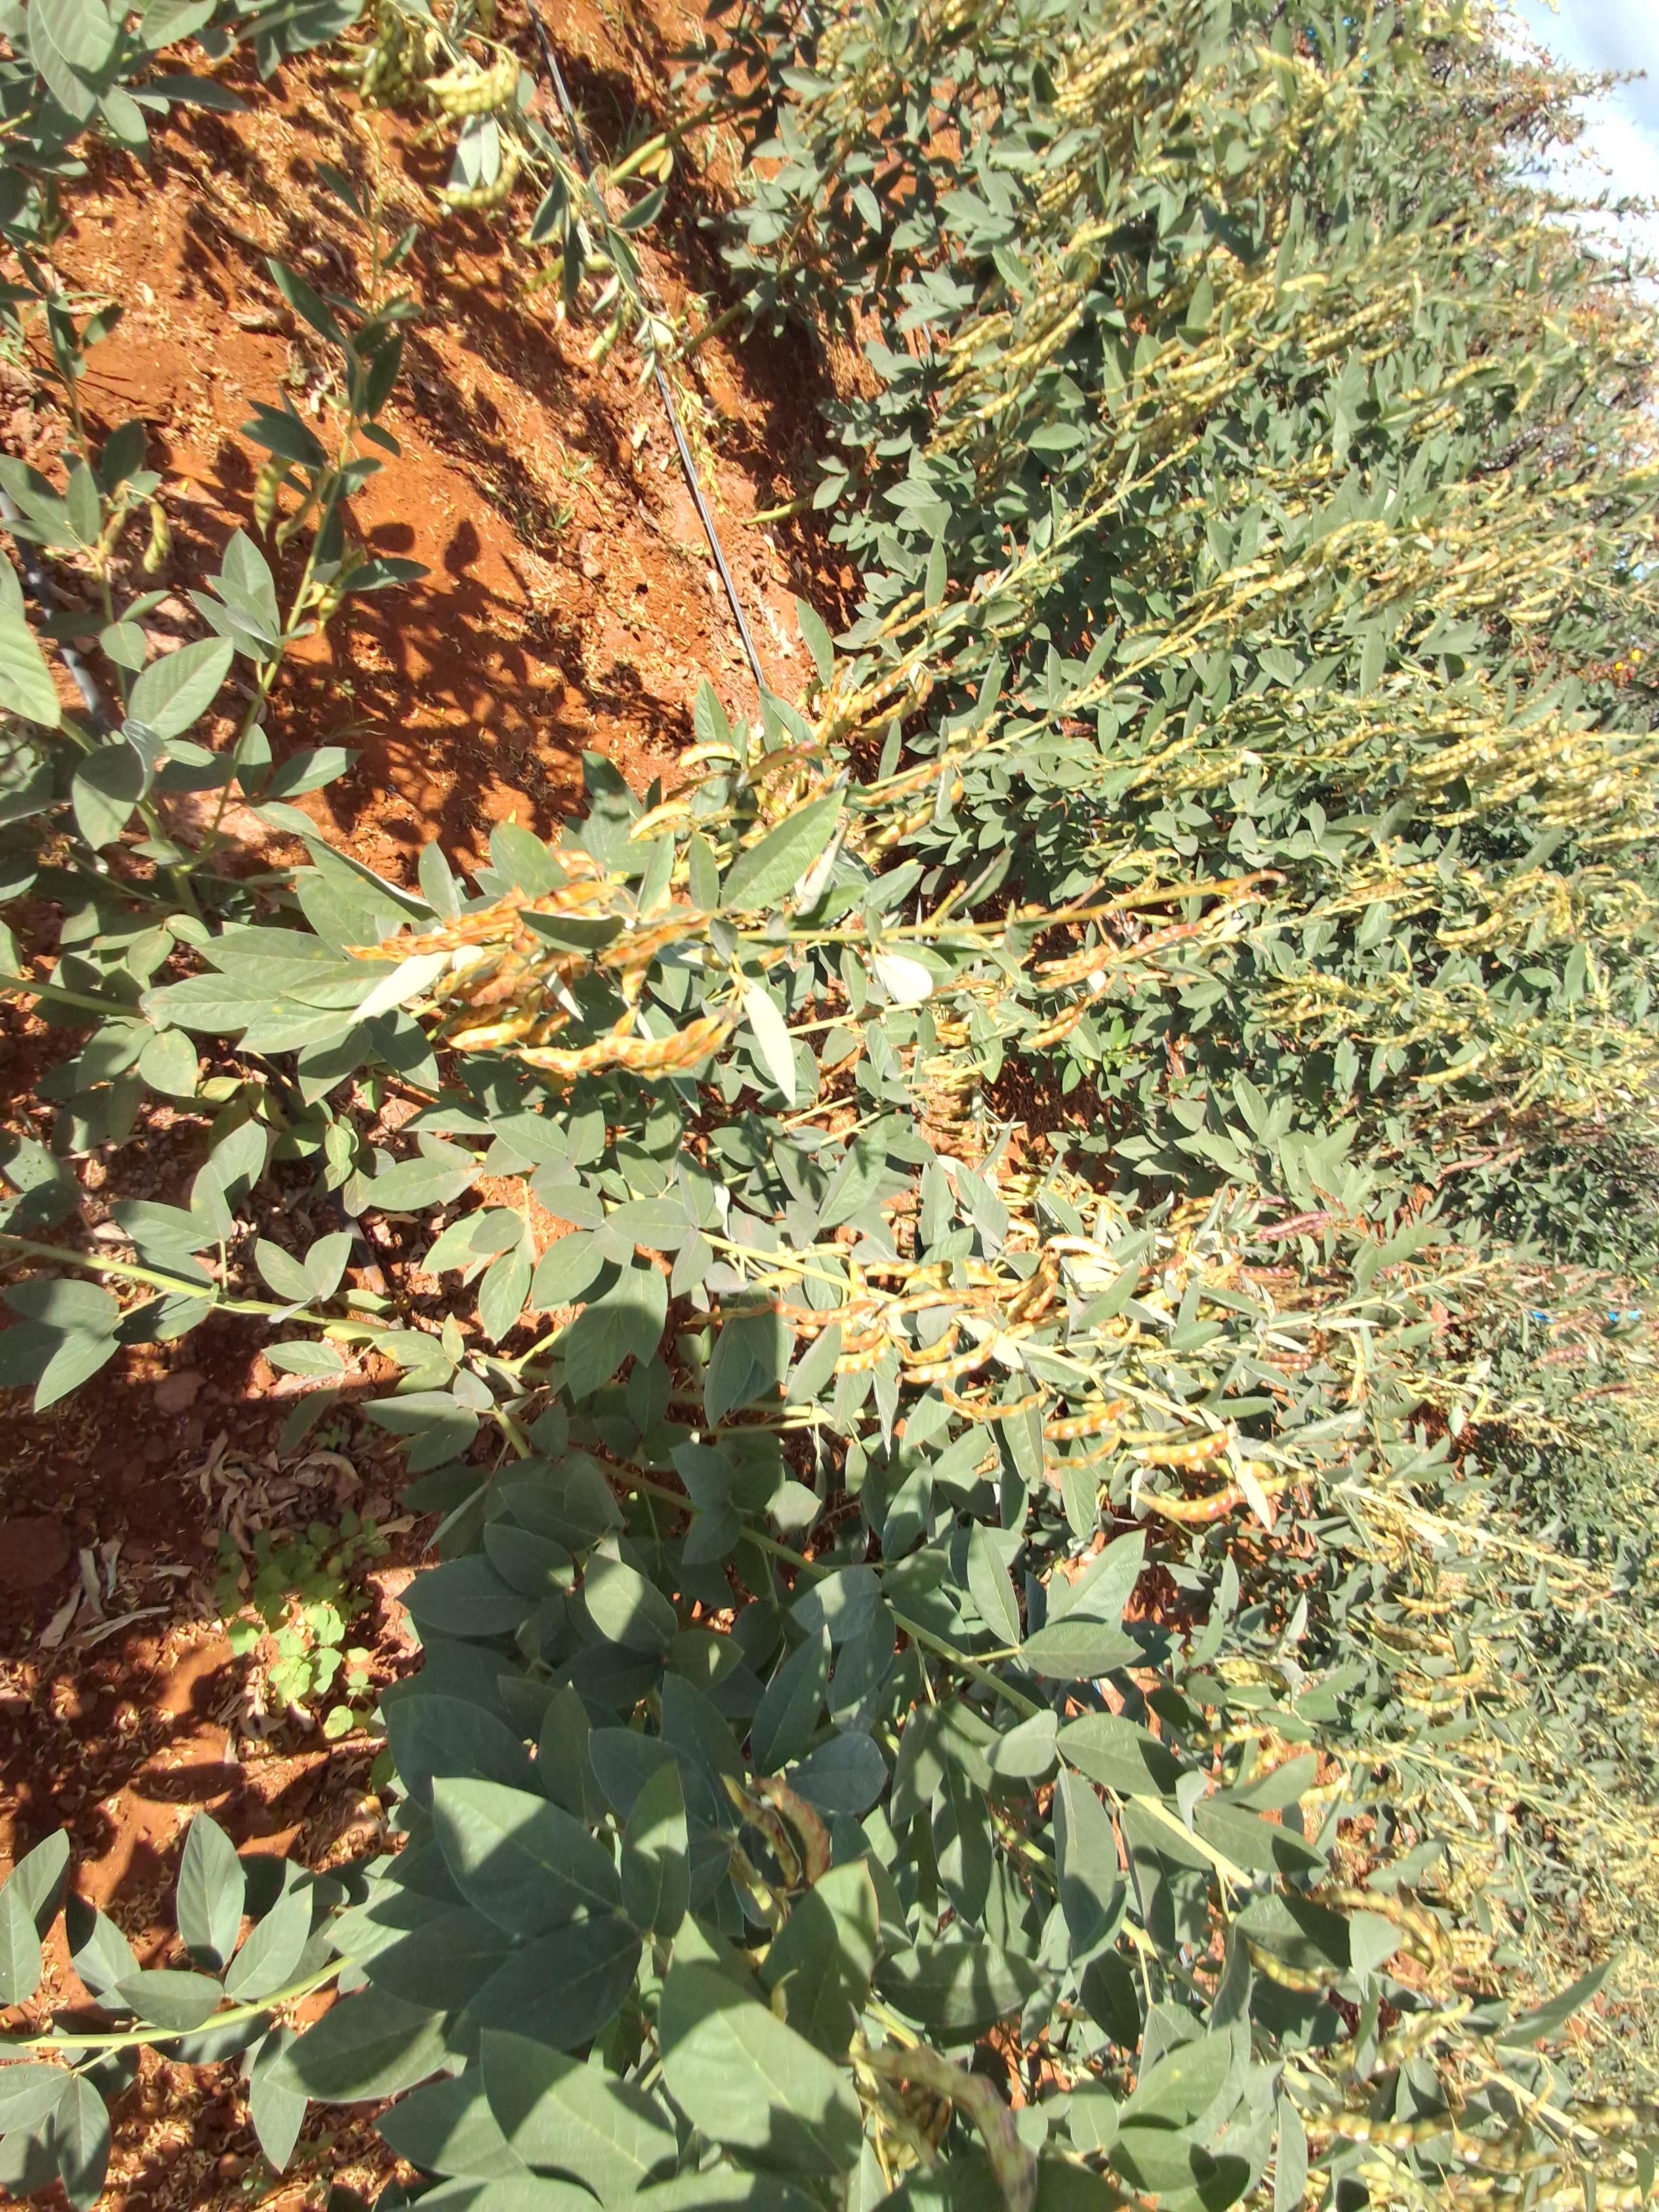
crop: pigeonpea
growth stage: development pod
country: Kenya
